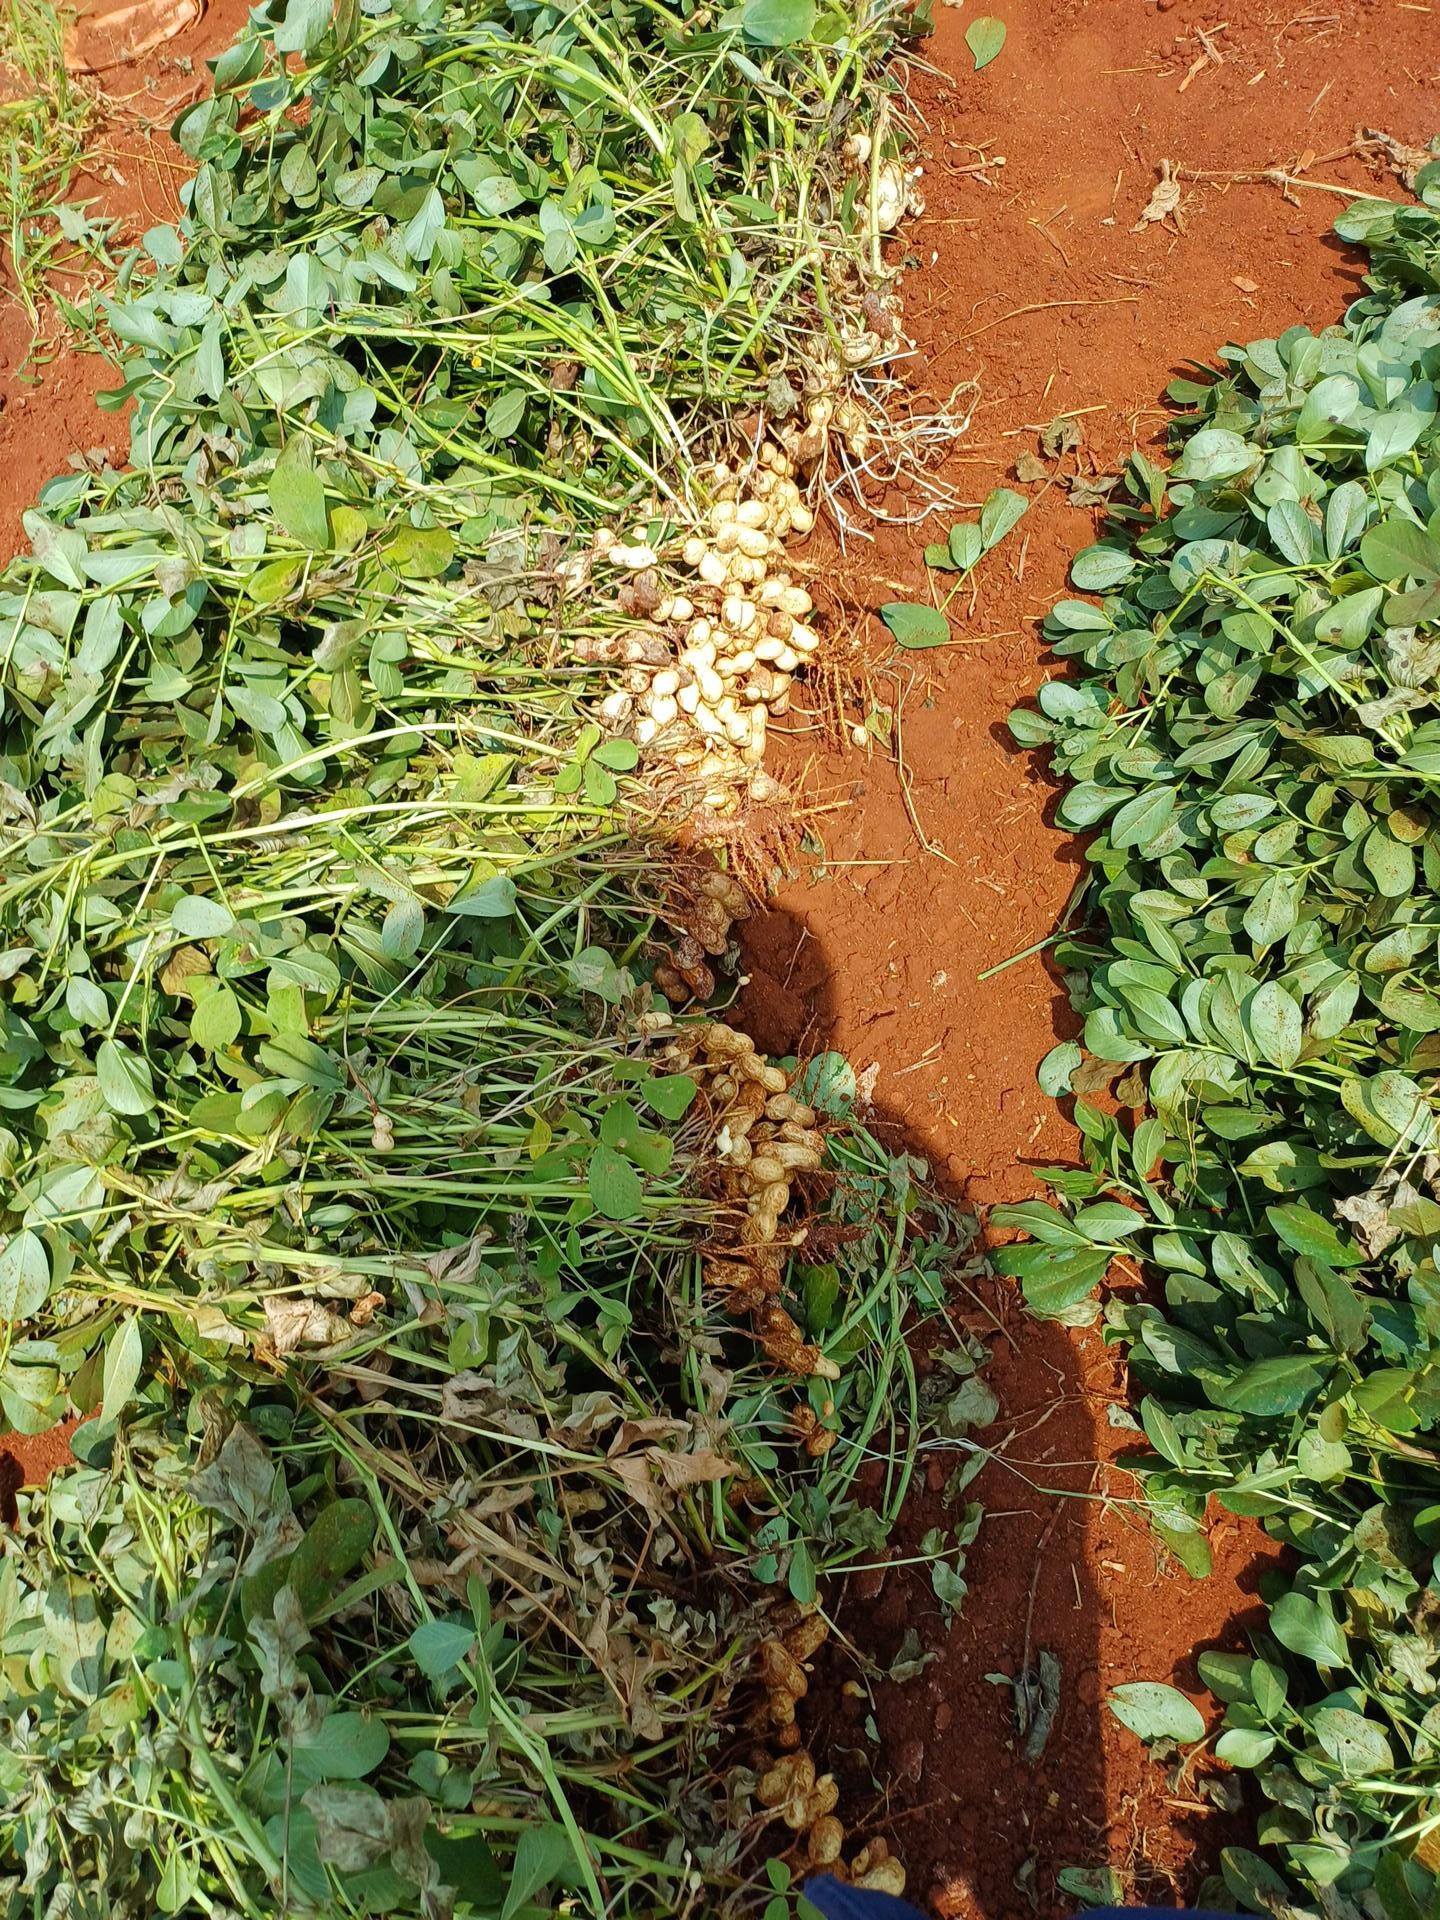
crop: groundnut
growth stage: harvest
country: Kenya
